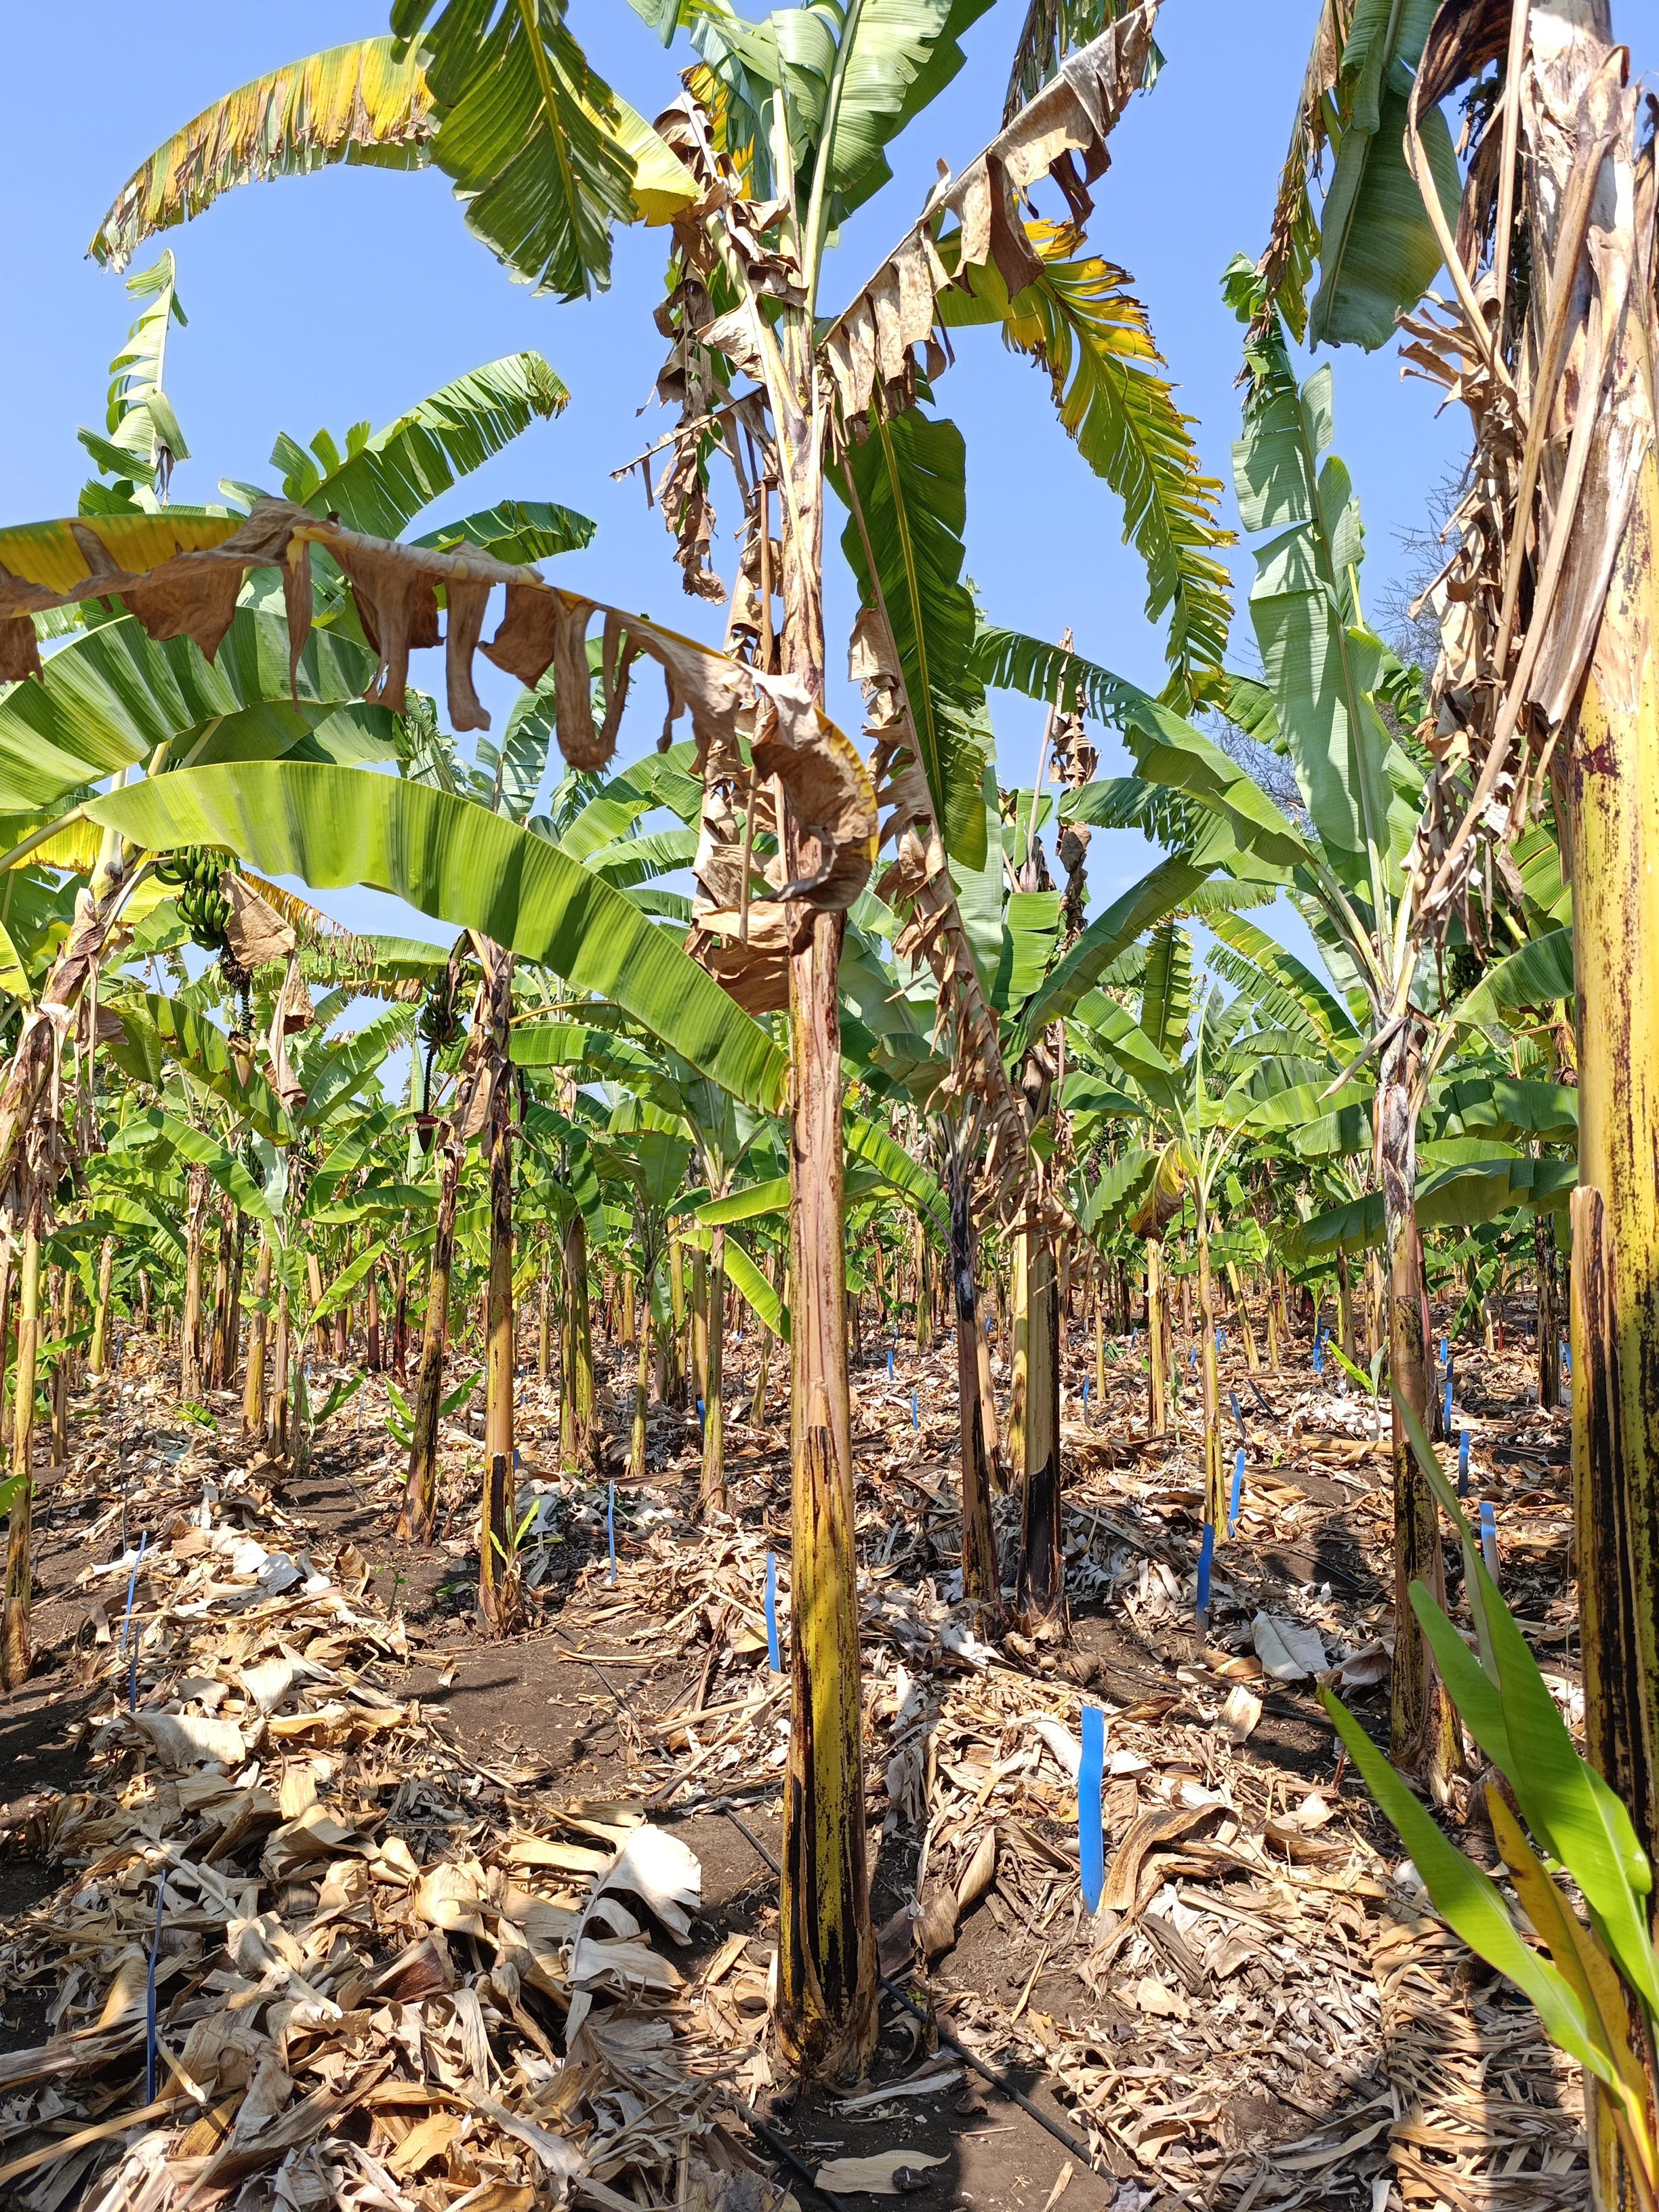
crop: banana
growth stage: vegetative
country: Tanzania
